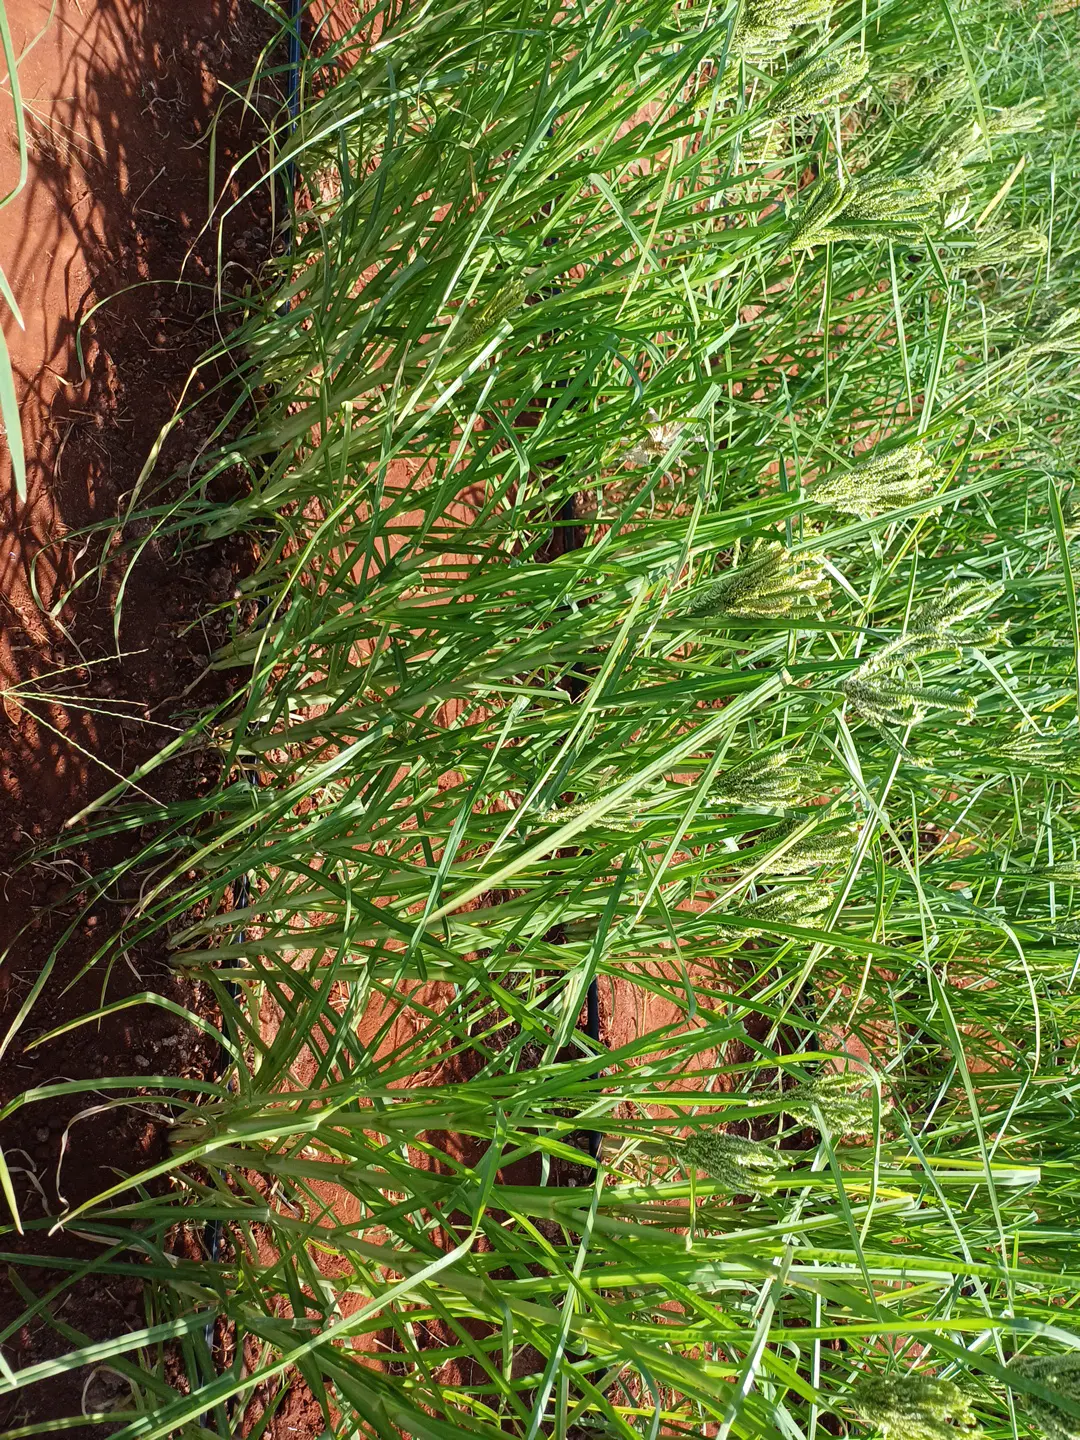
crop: finger millet
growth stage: flowering
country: Kenya
